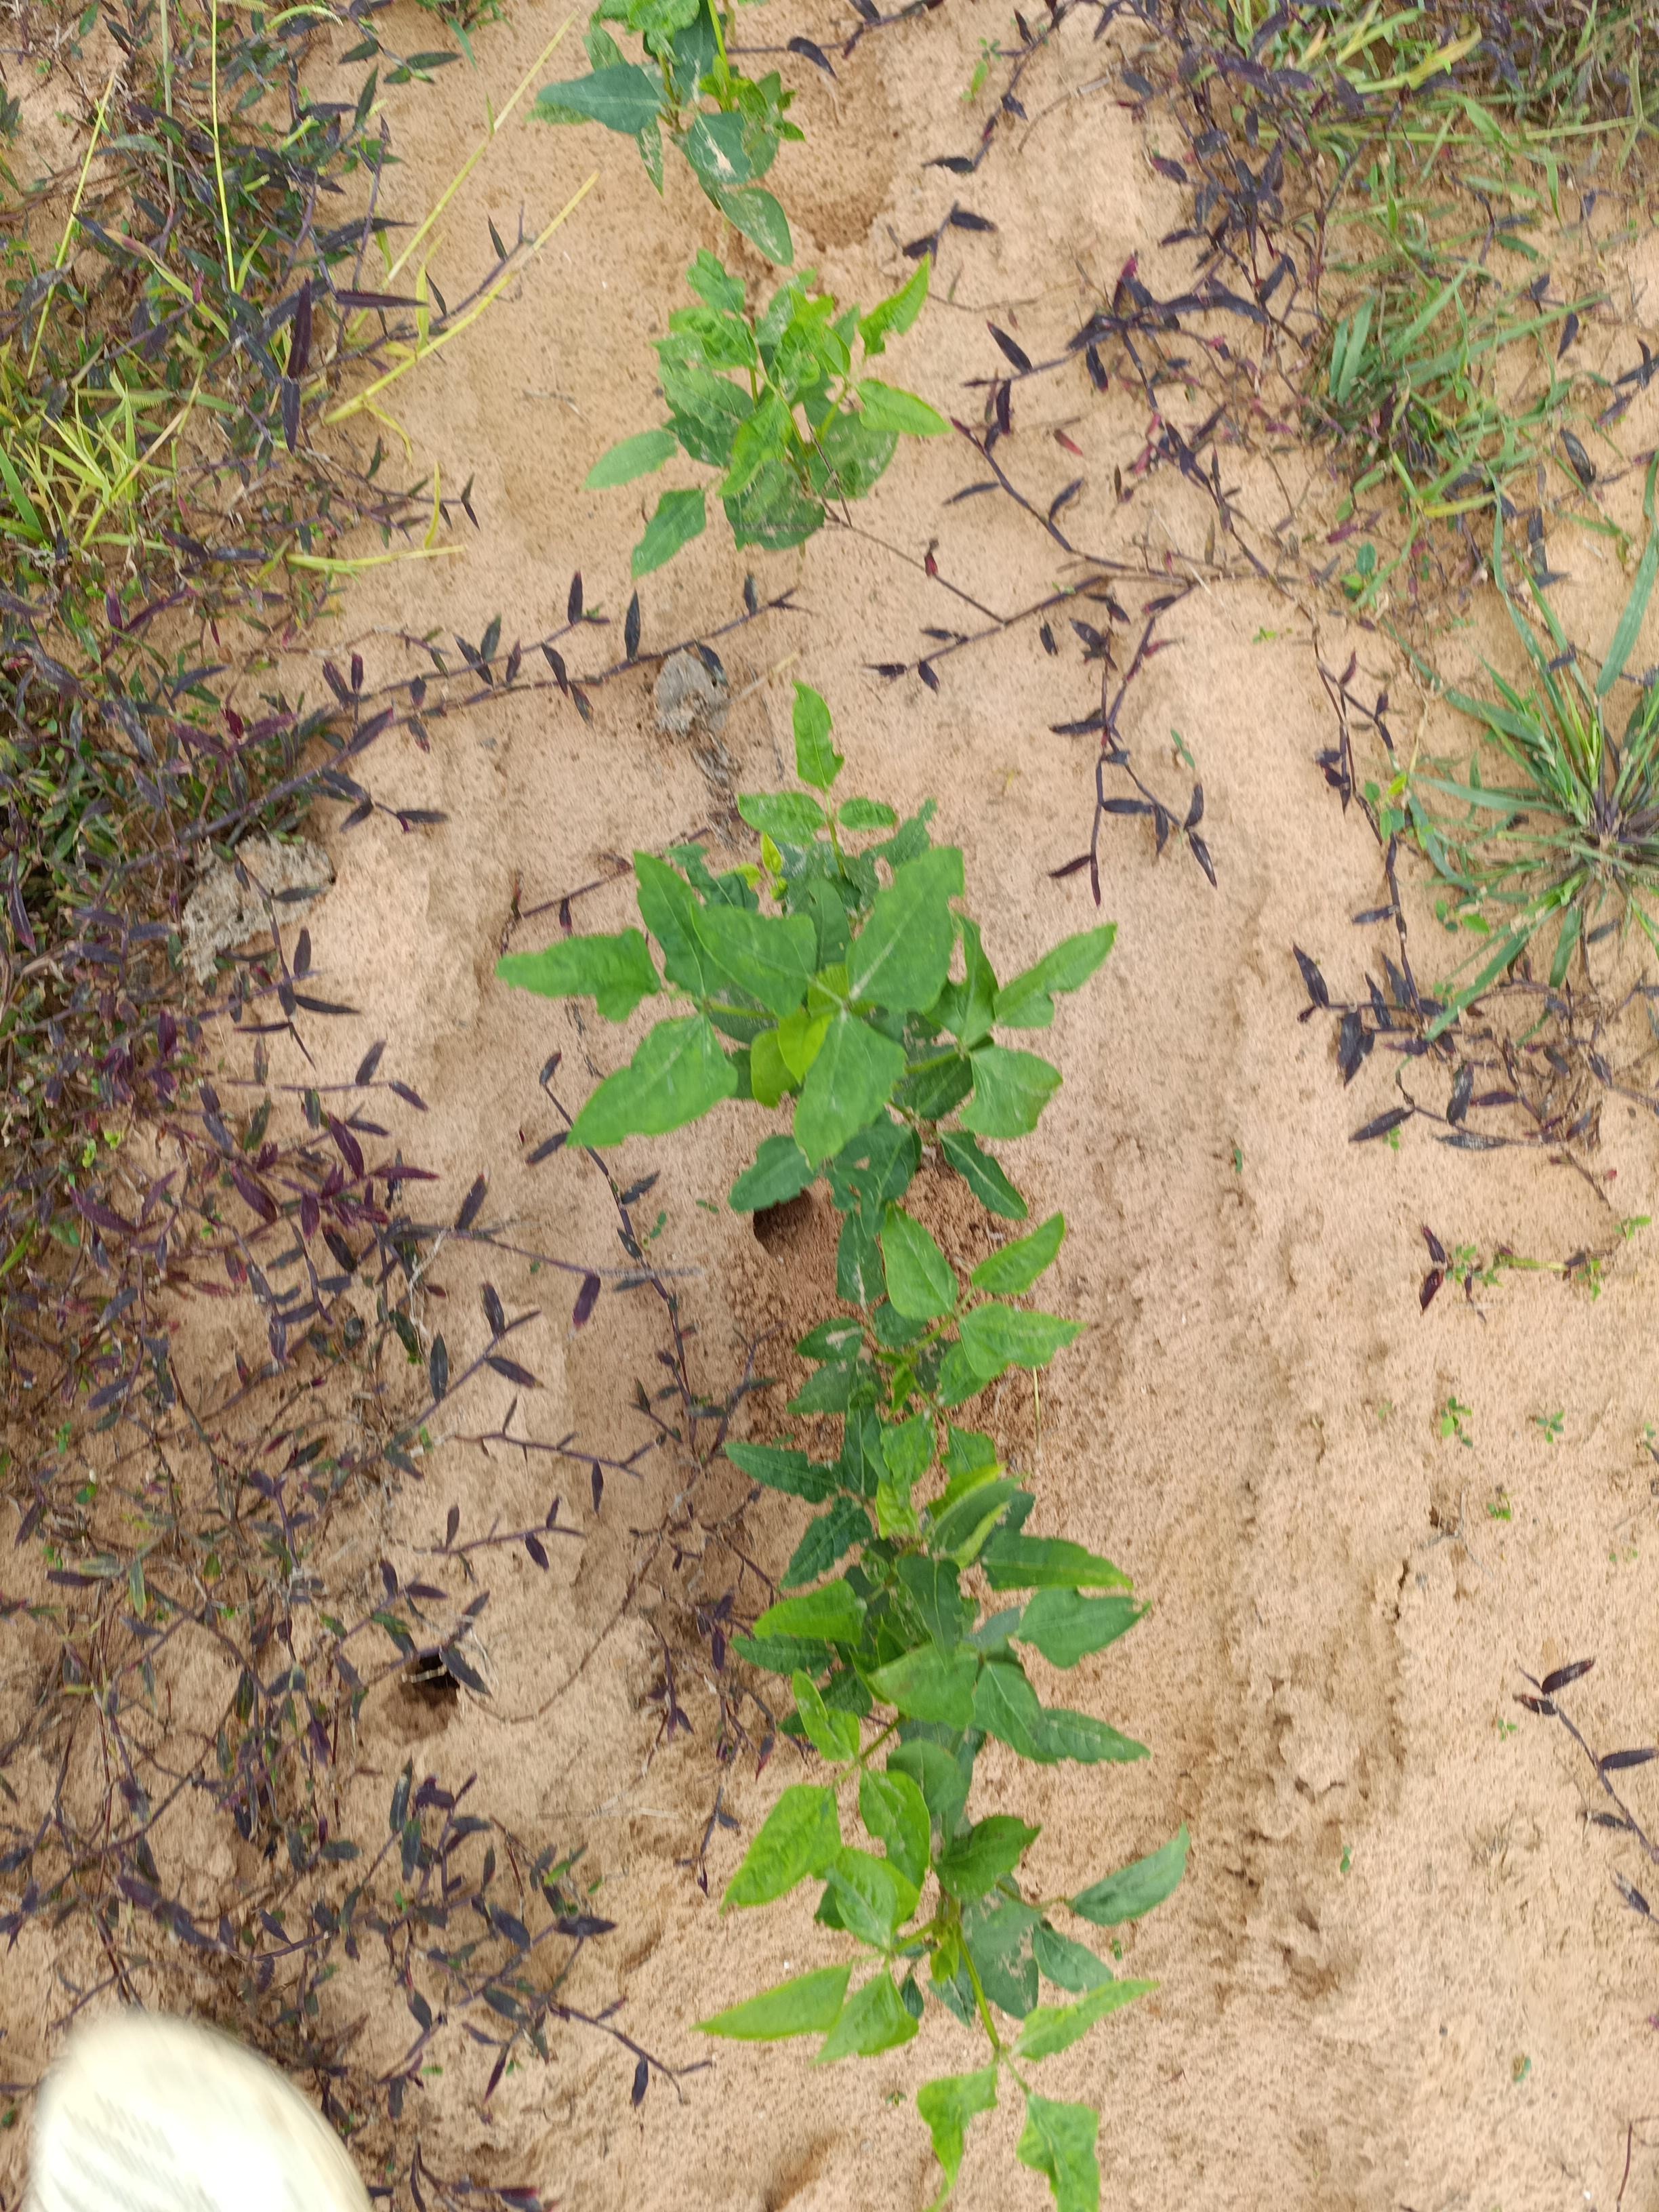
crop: cowpea
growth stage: emergence
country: Nigeria
